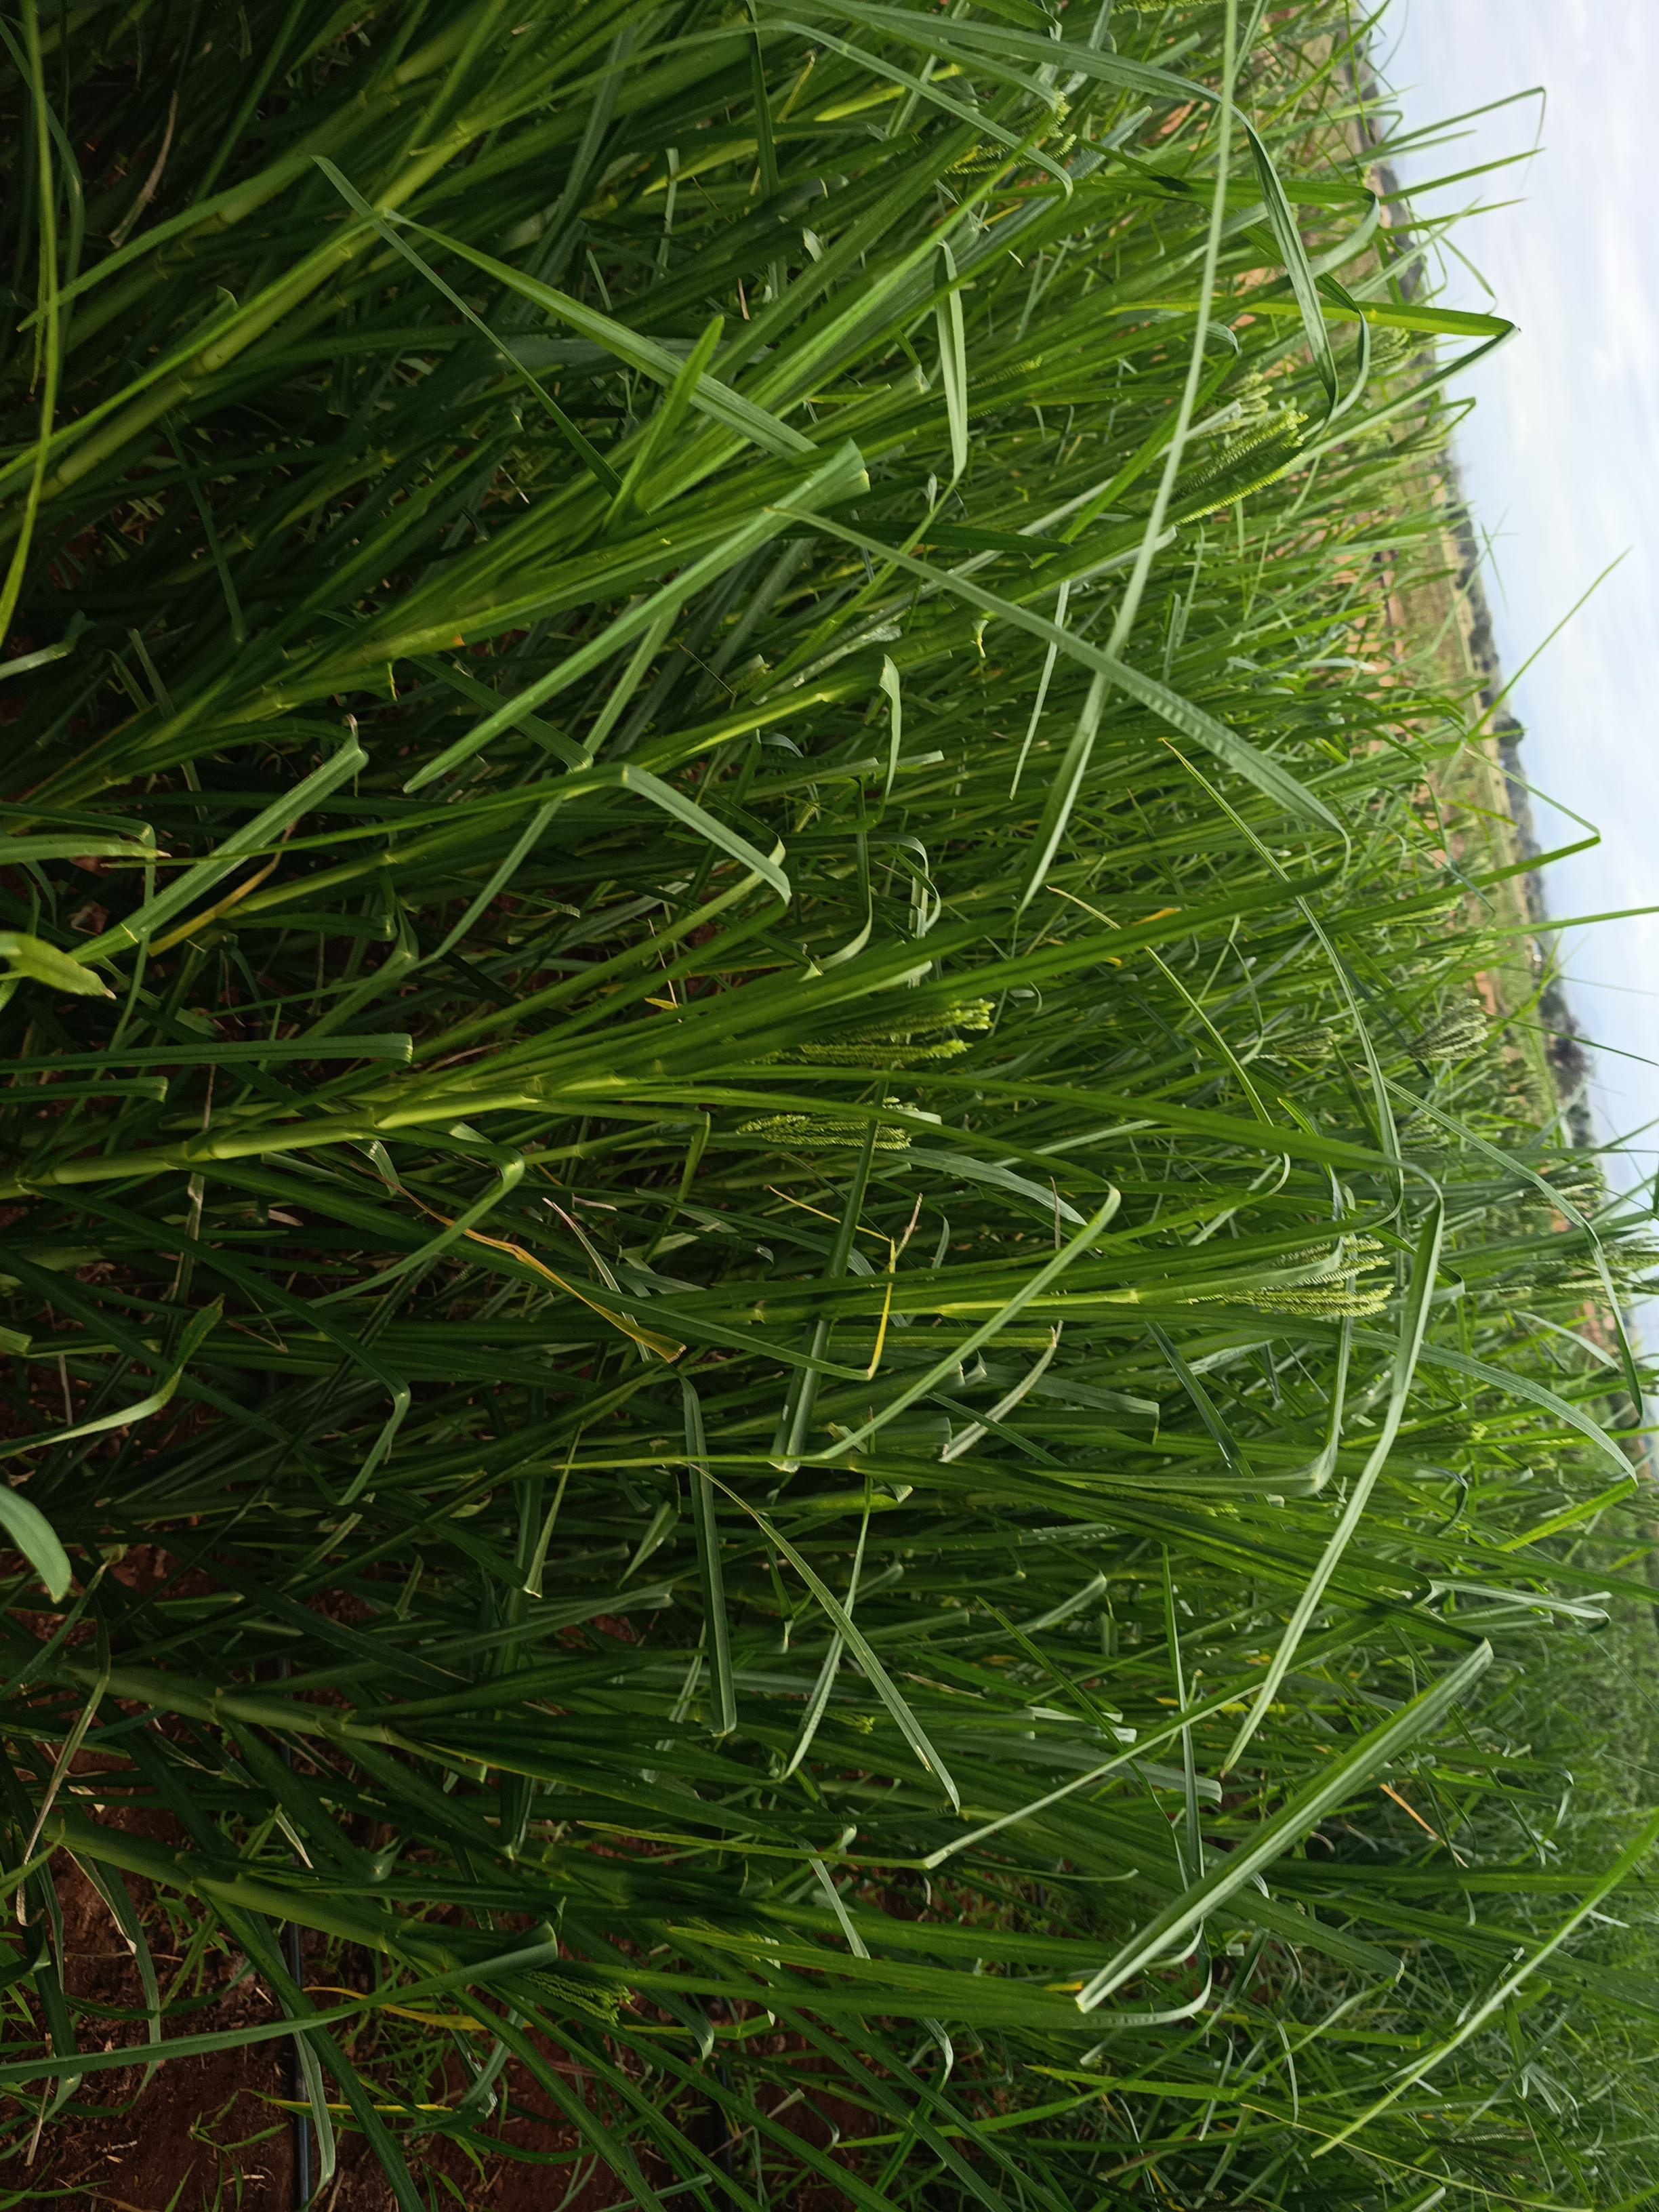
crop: finger millet
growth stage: flowering
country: Kenya
